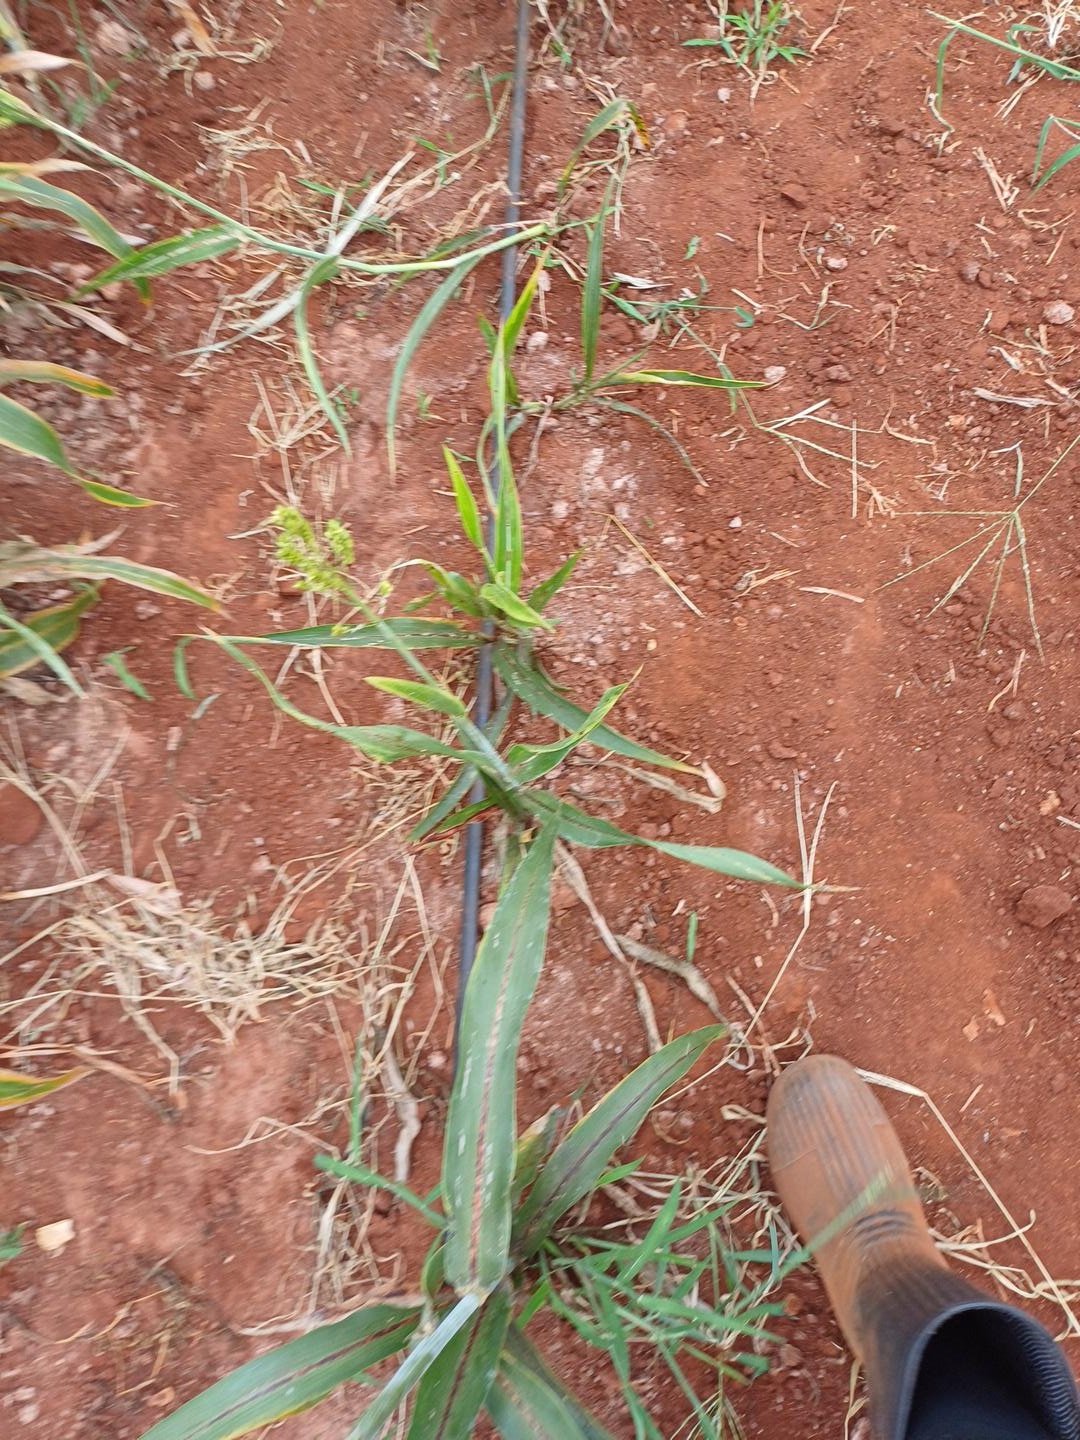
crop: sorghum
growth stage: filling grain
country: Kenya
